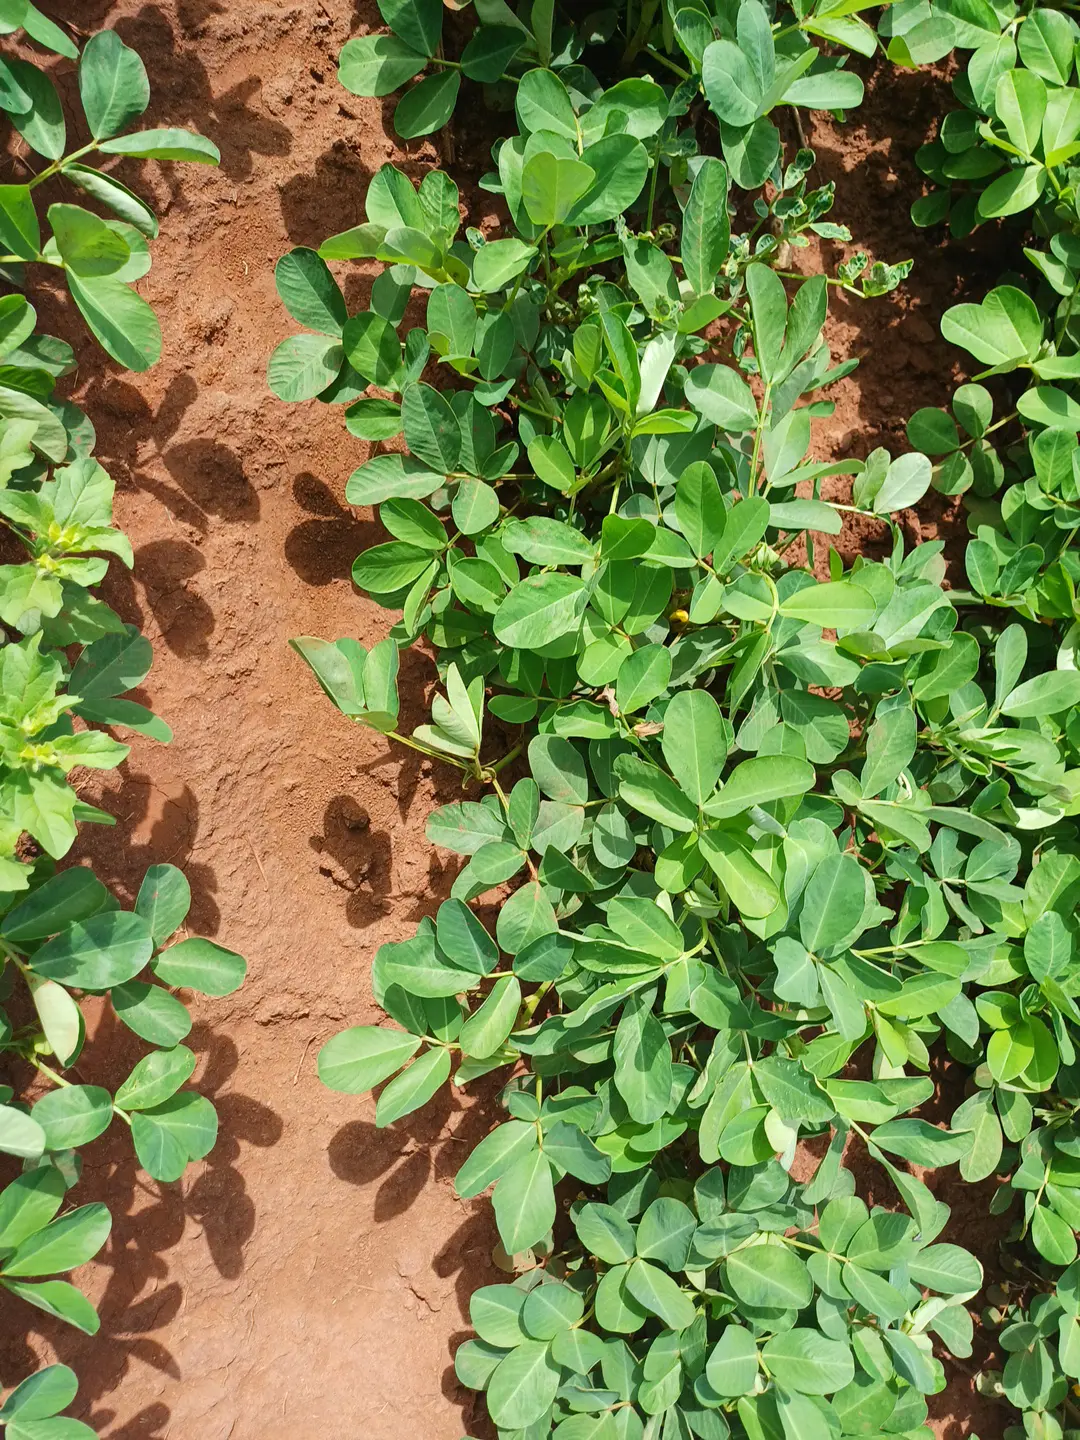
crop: groundnut
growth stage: flowering
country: Kenya
